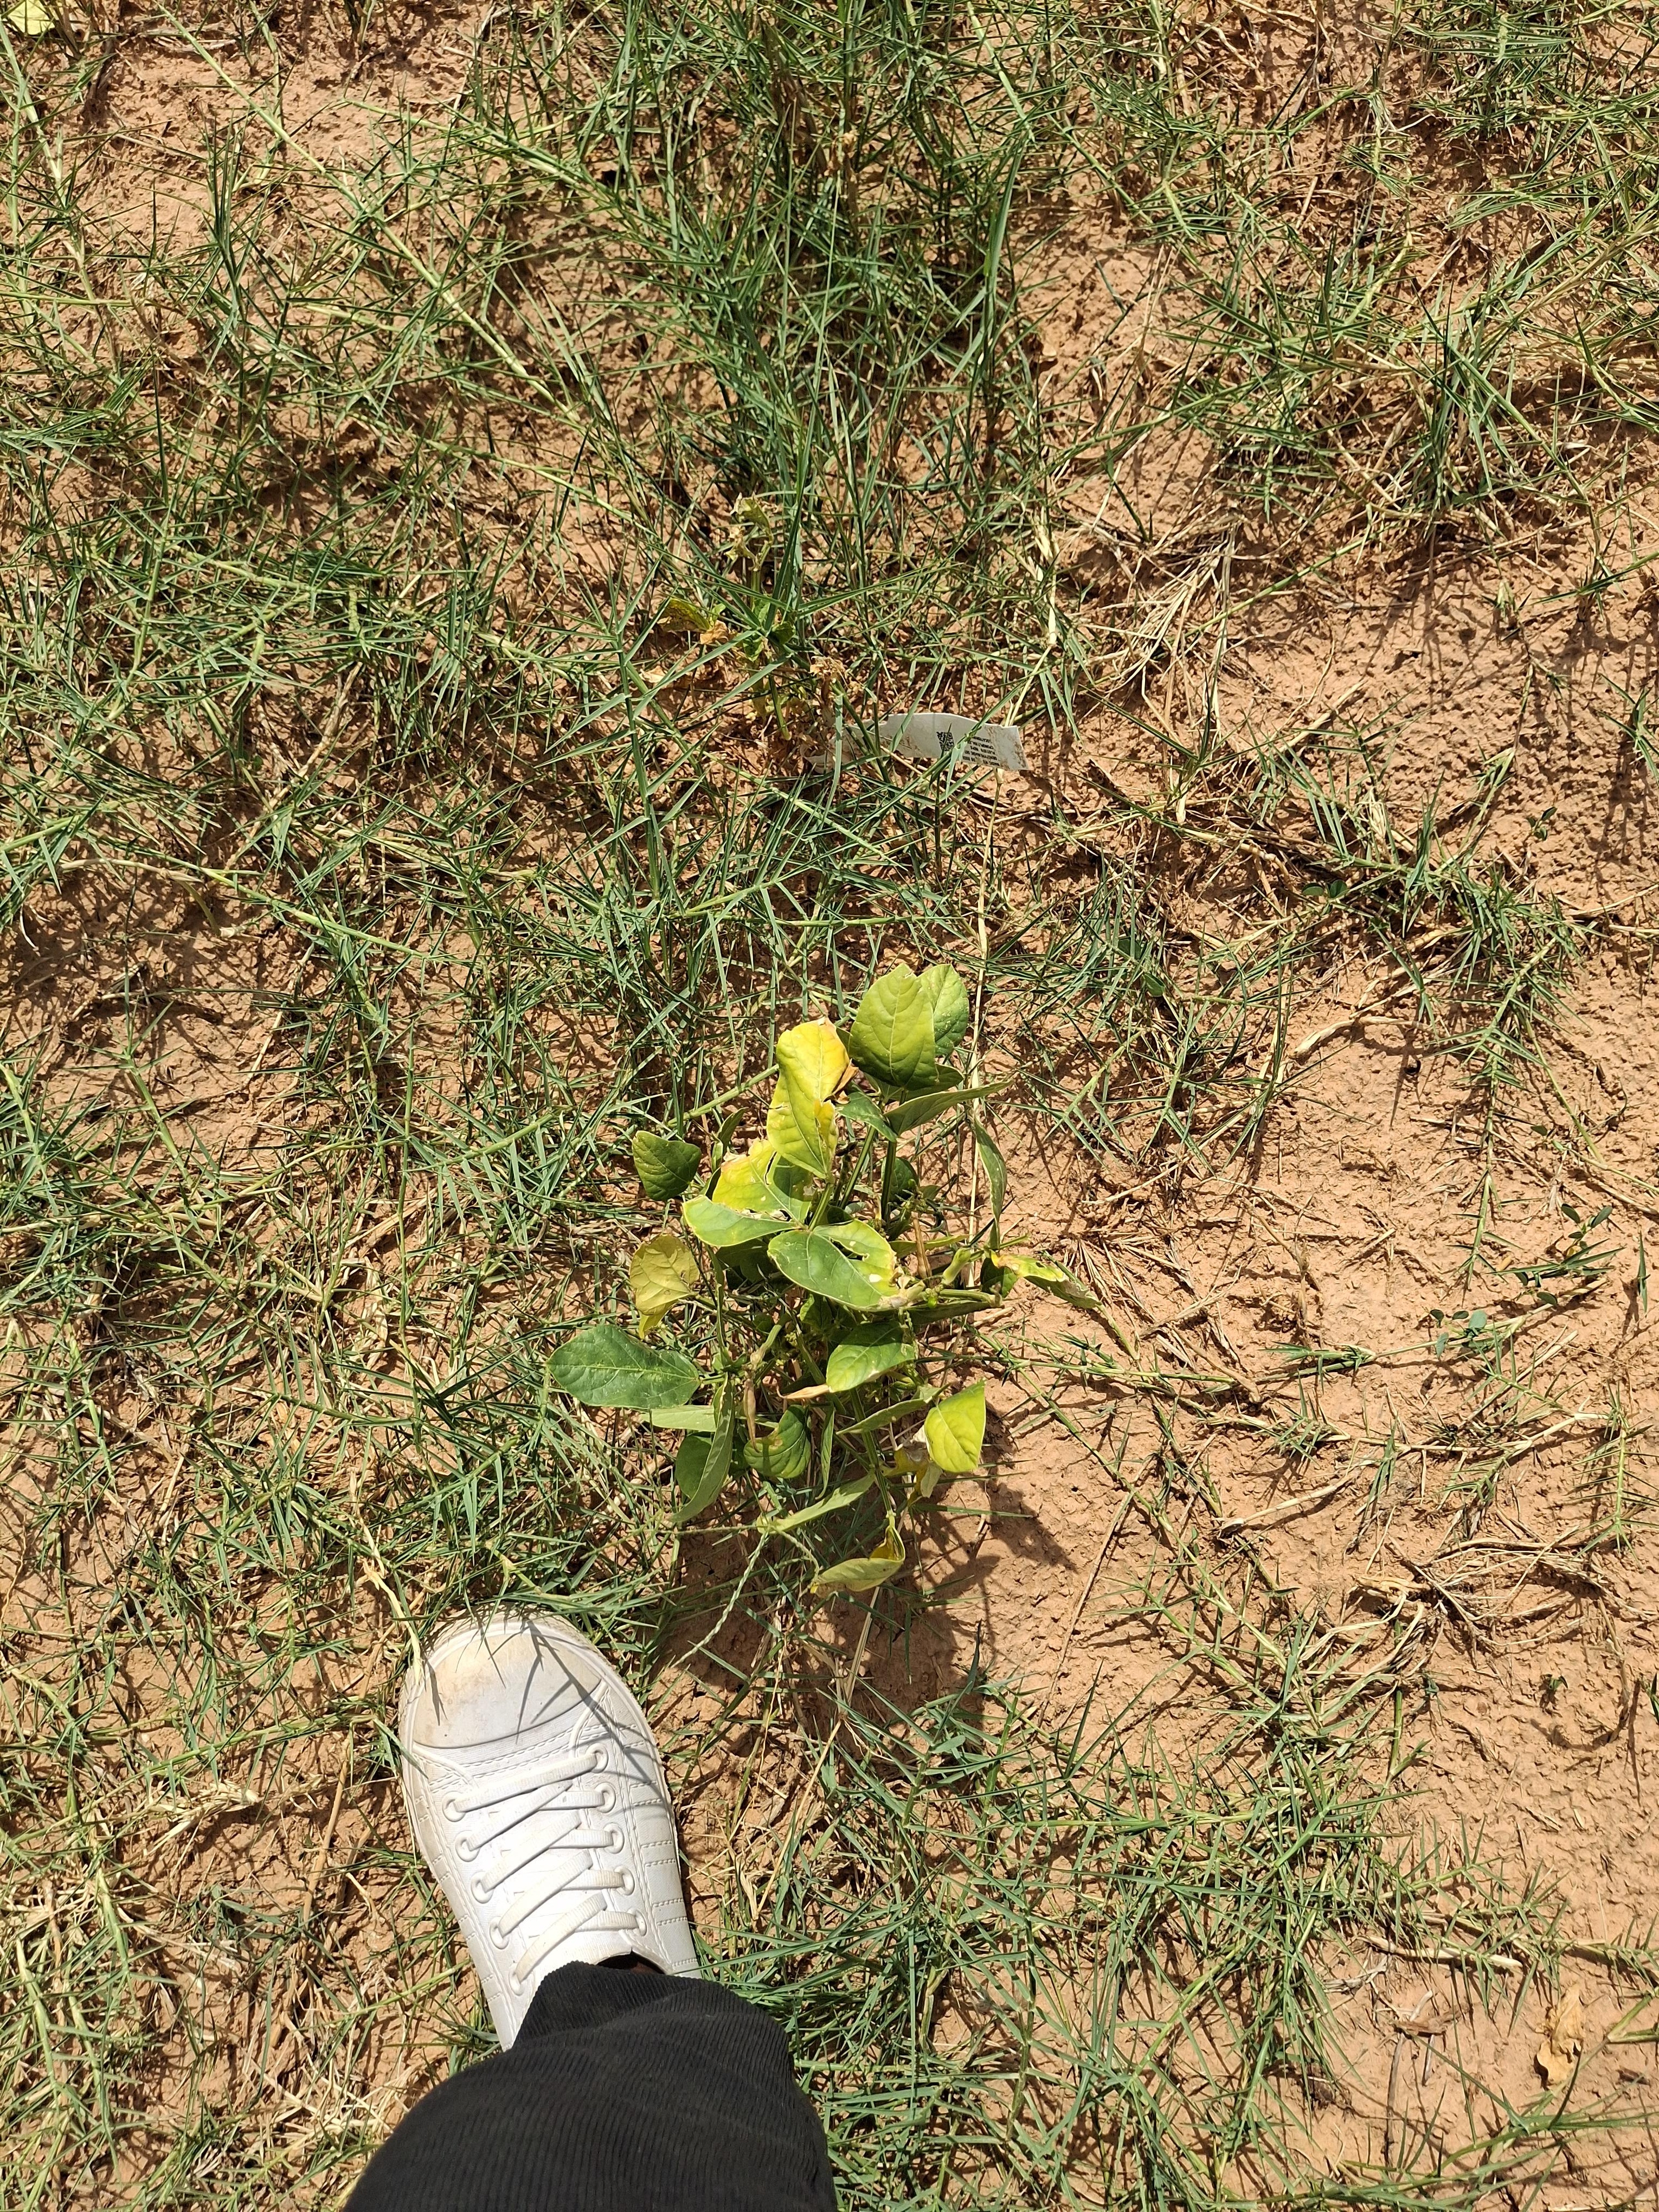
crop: cowpea
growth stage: harvest maturity
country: Nigeria
